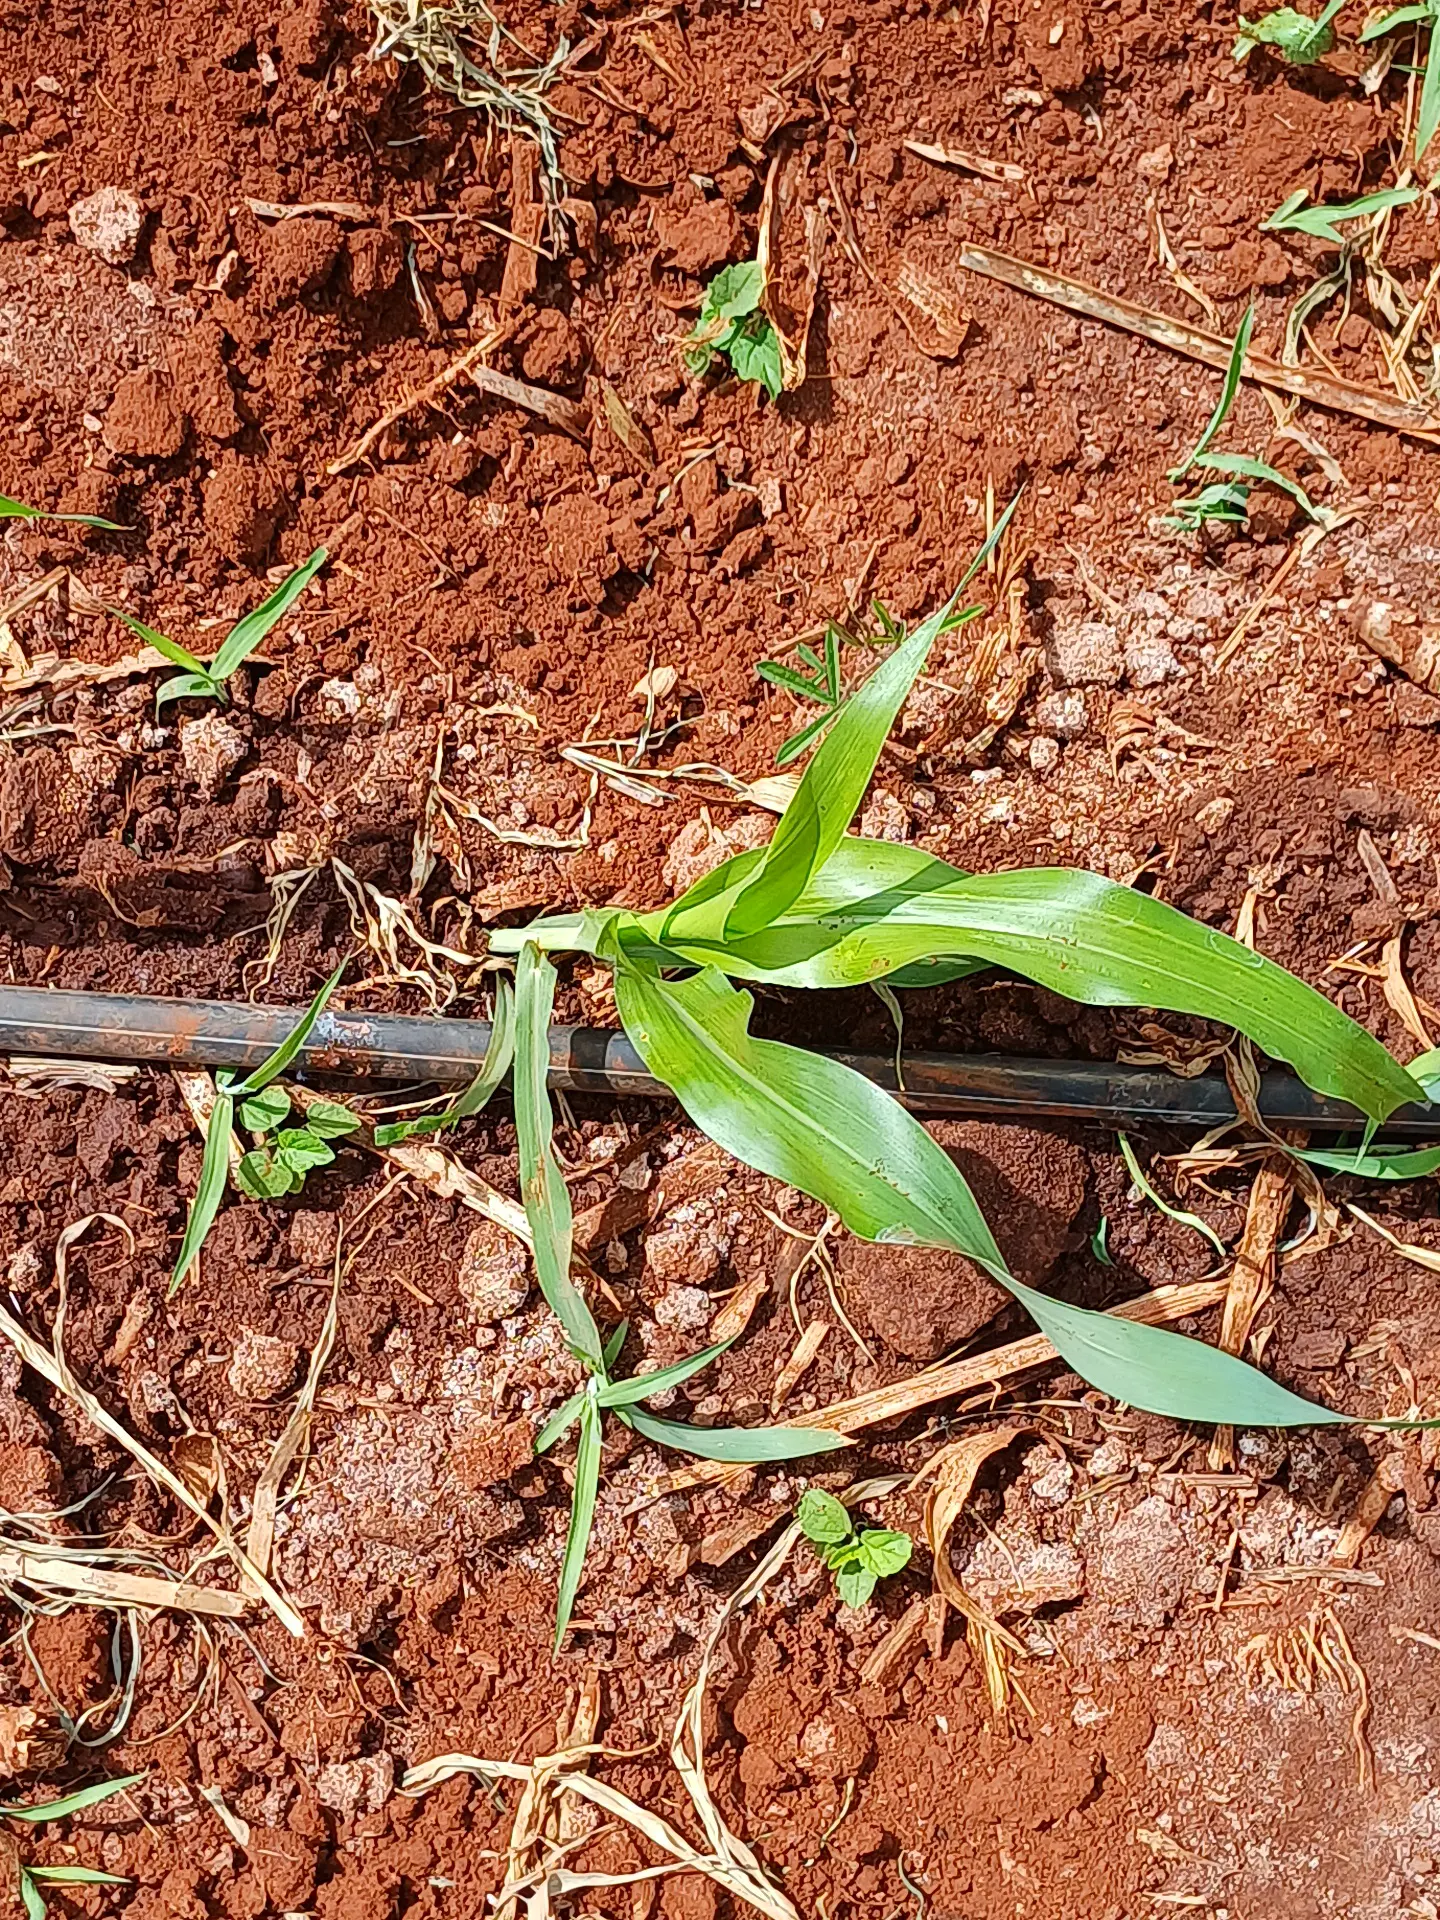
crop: sorghum
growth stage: vegetative
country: Kenya
